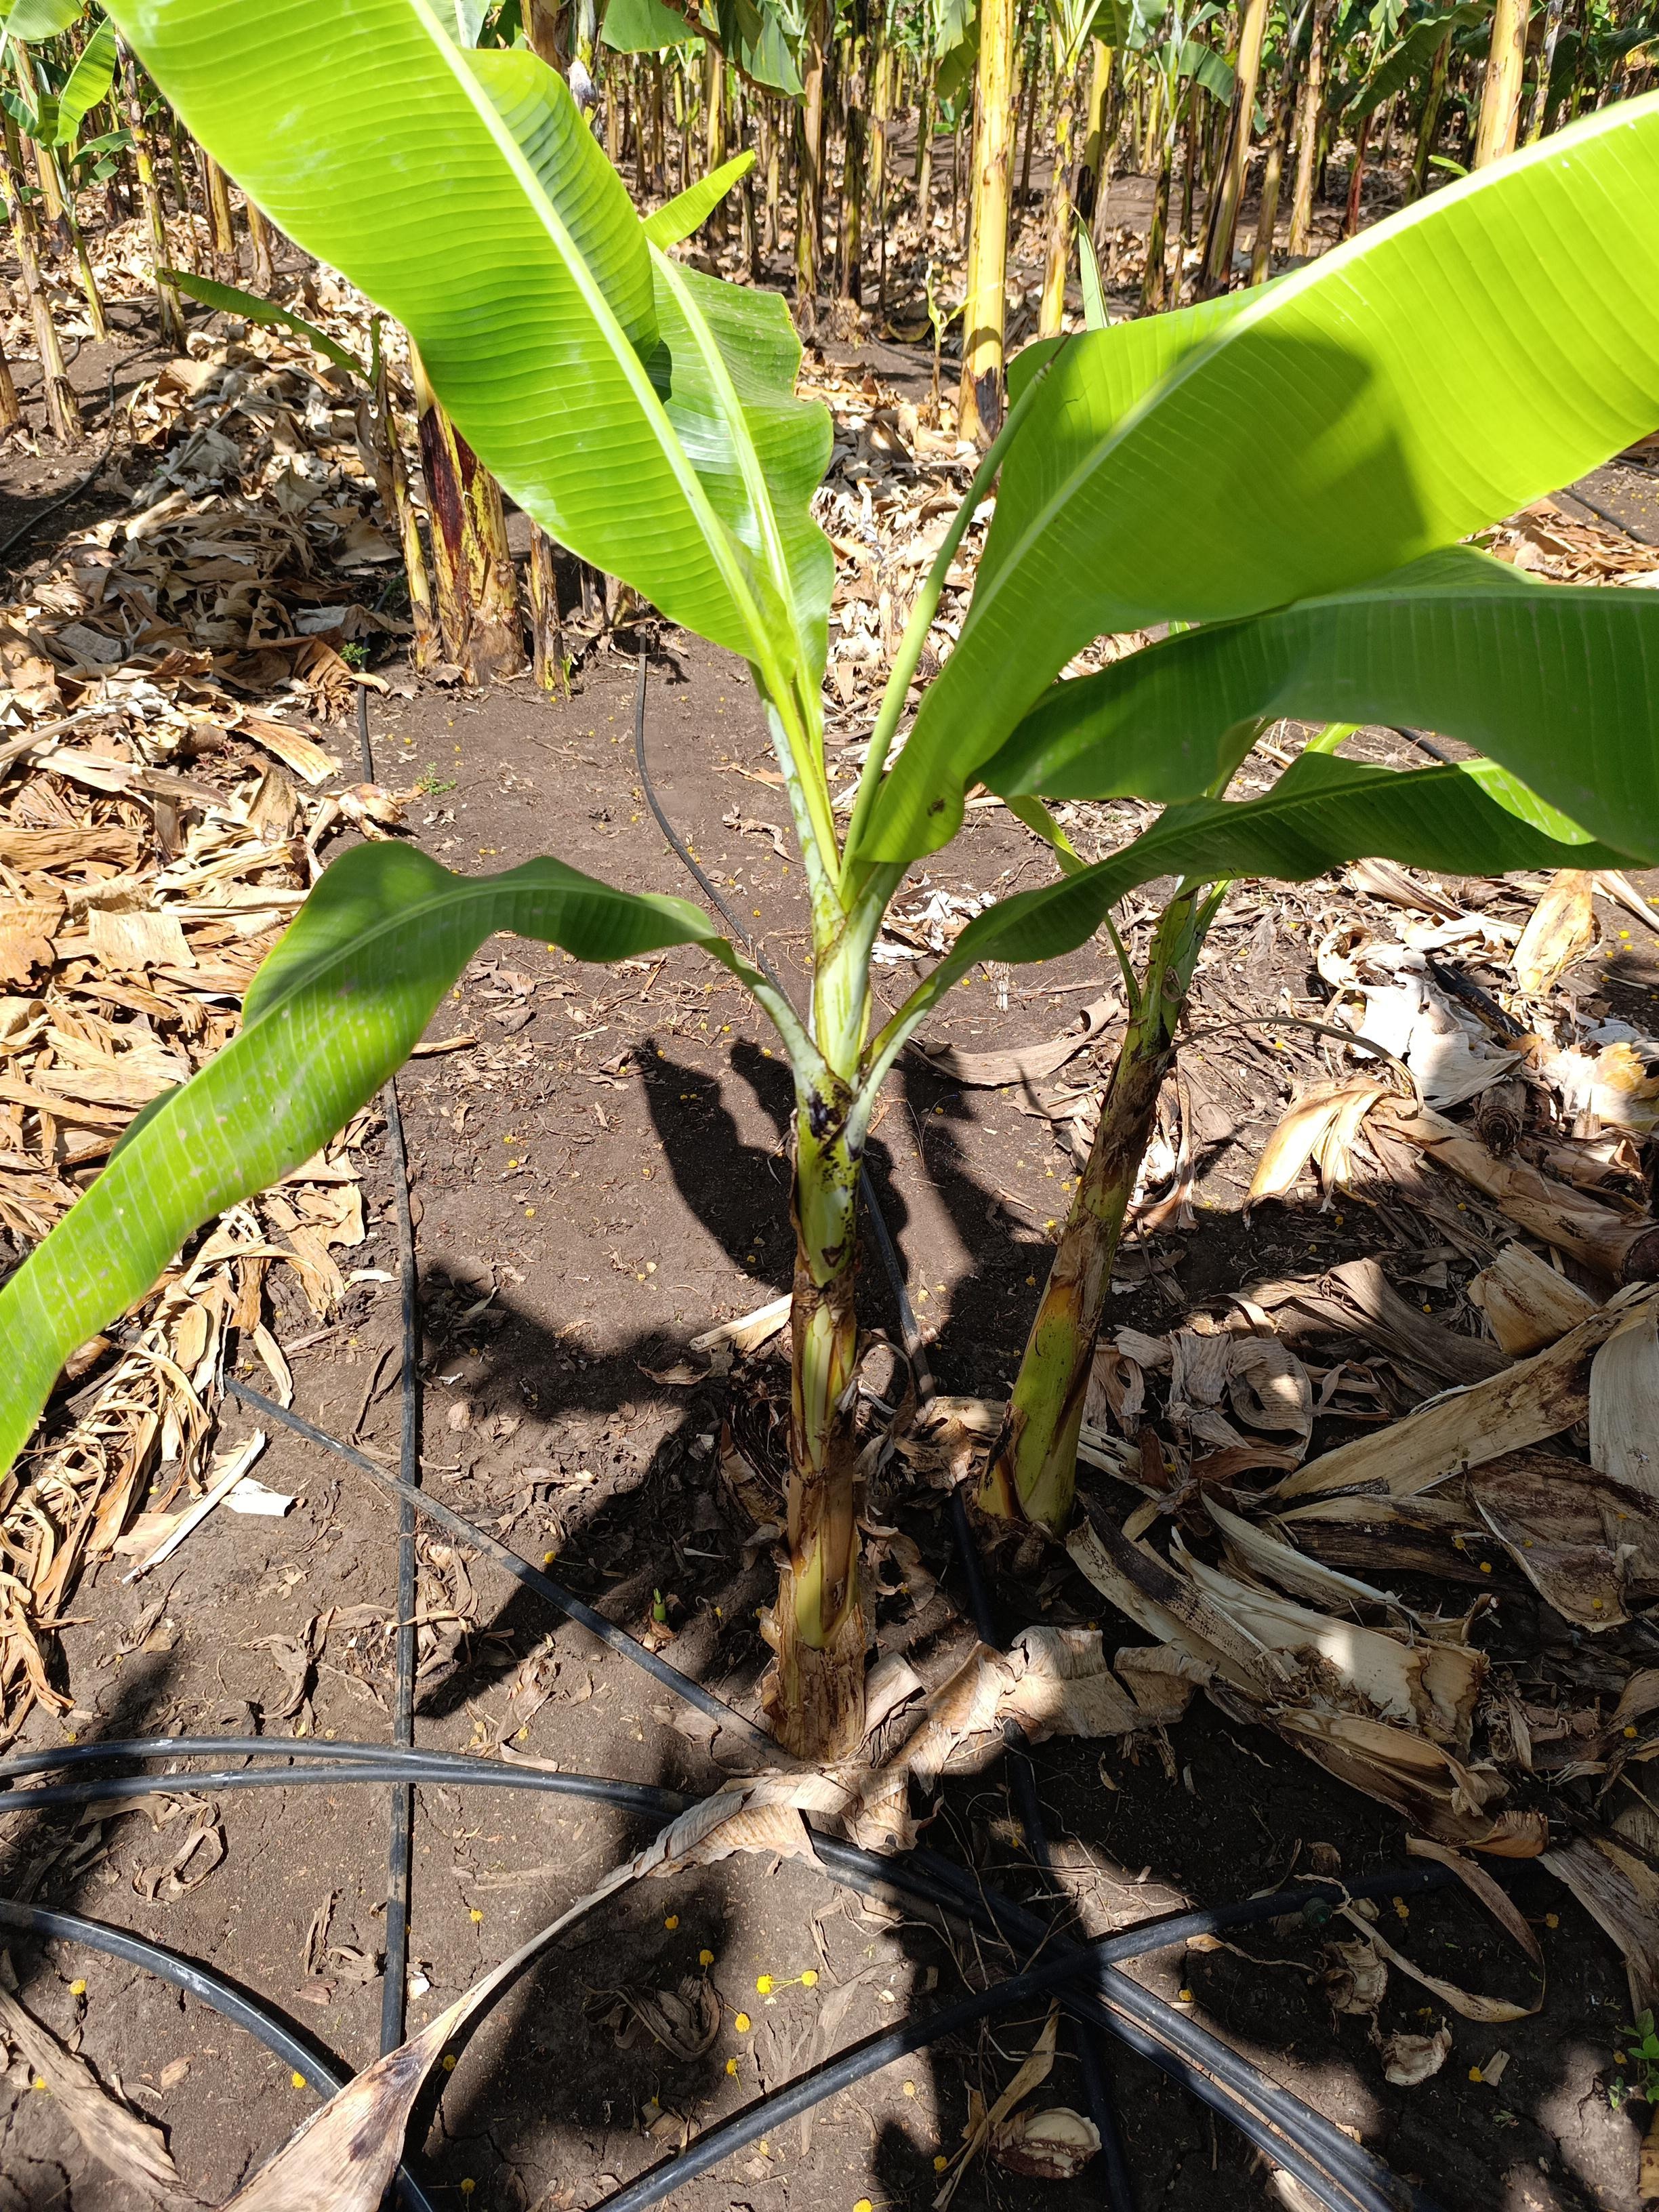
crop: banana
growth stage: vegetative
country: Tanzania
